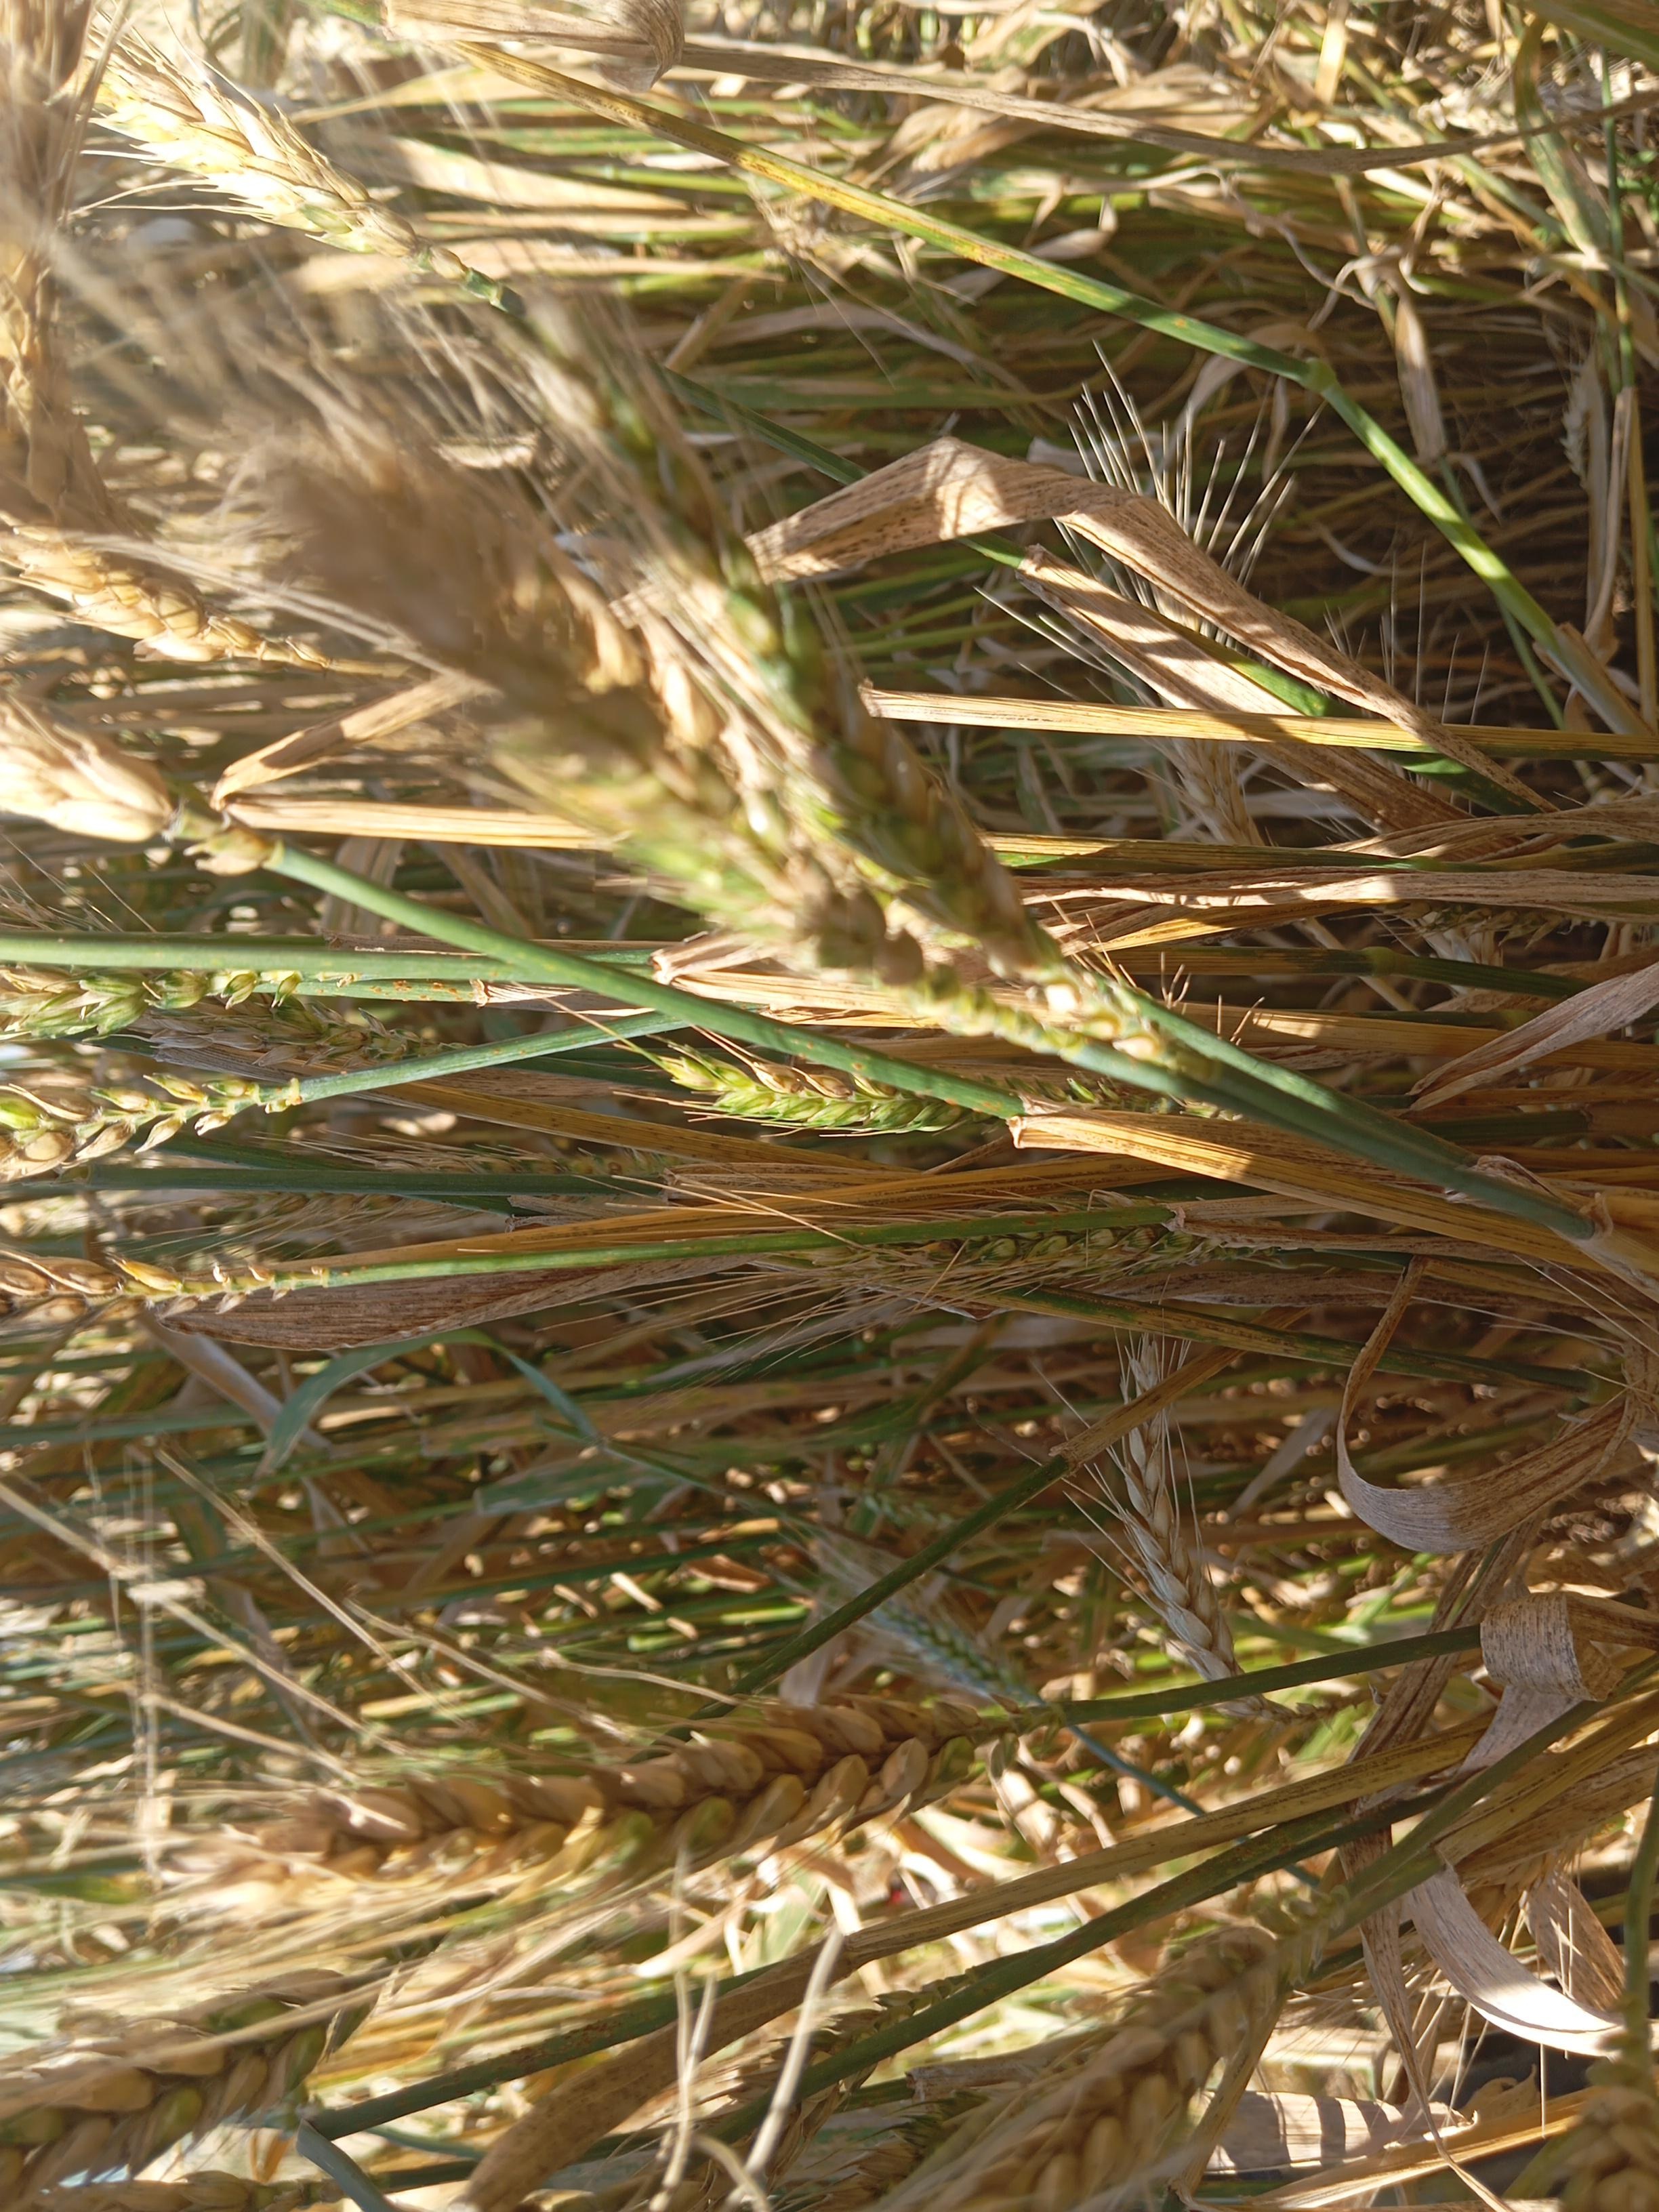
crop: wheat
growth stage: maturity
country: Kenya
